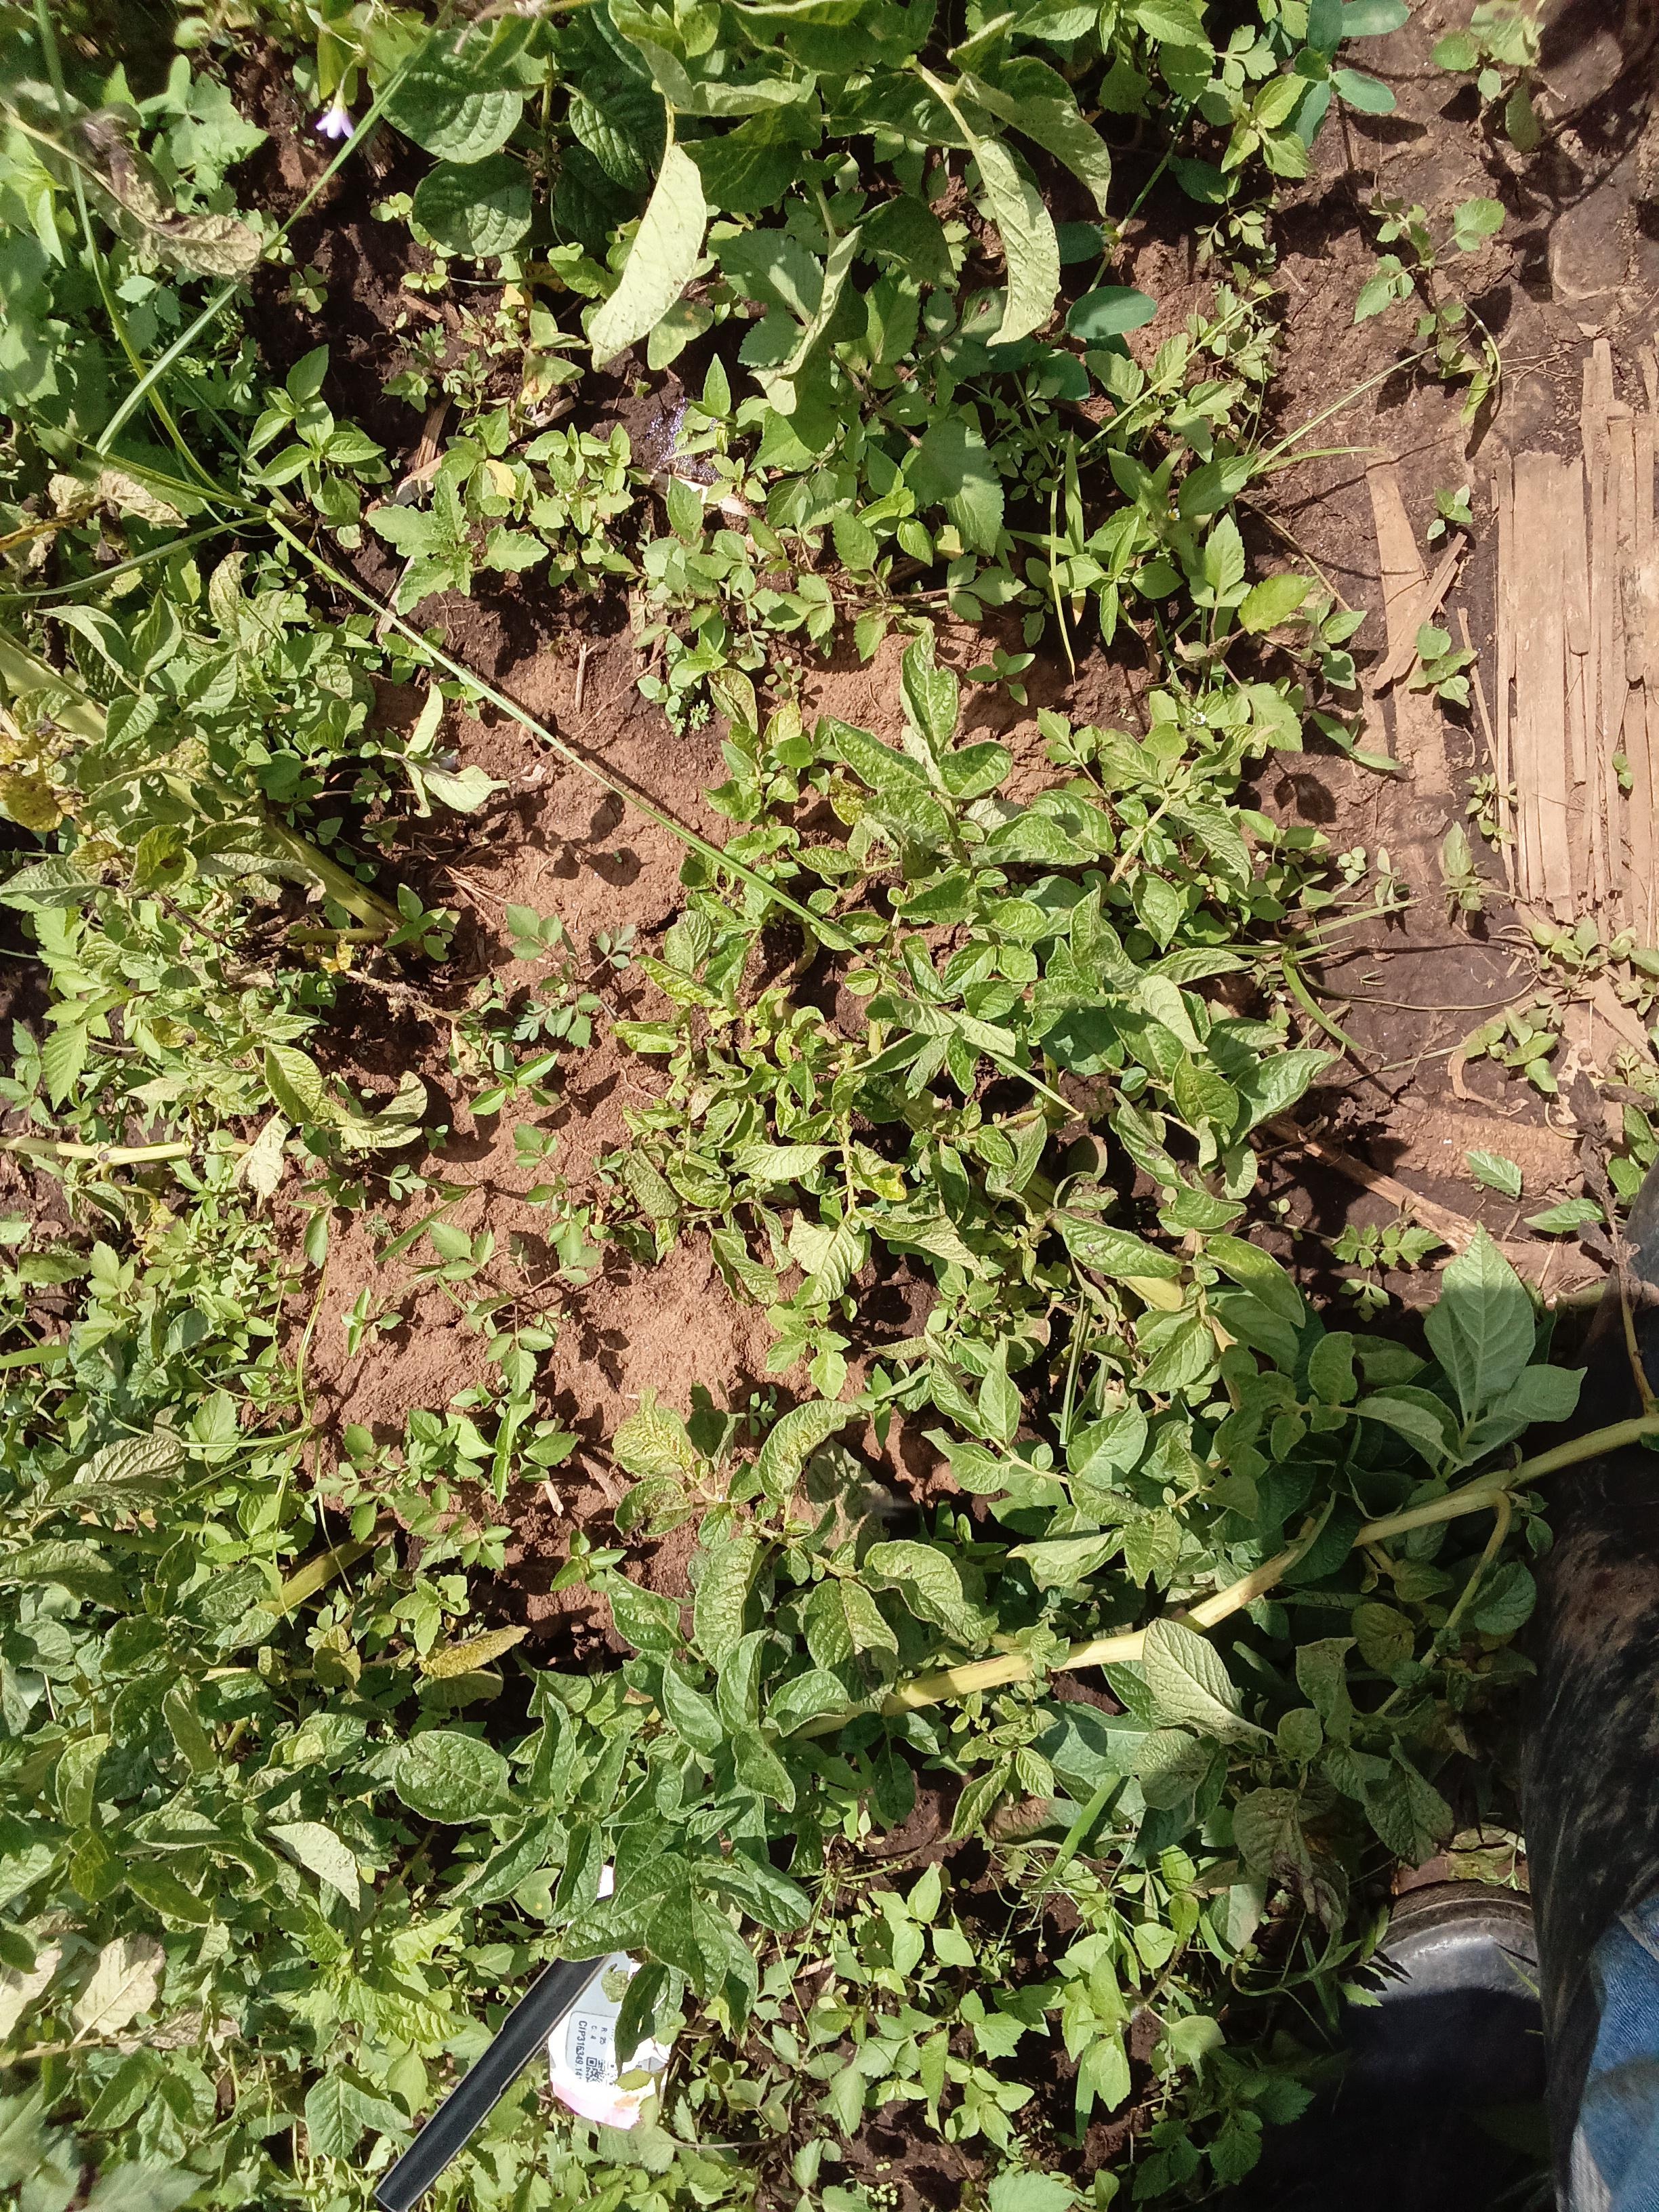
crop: potato
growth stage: vegetative
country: Kenya
